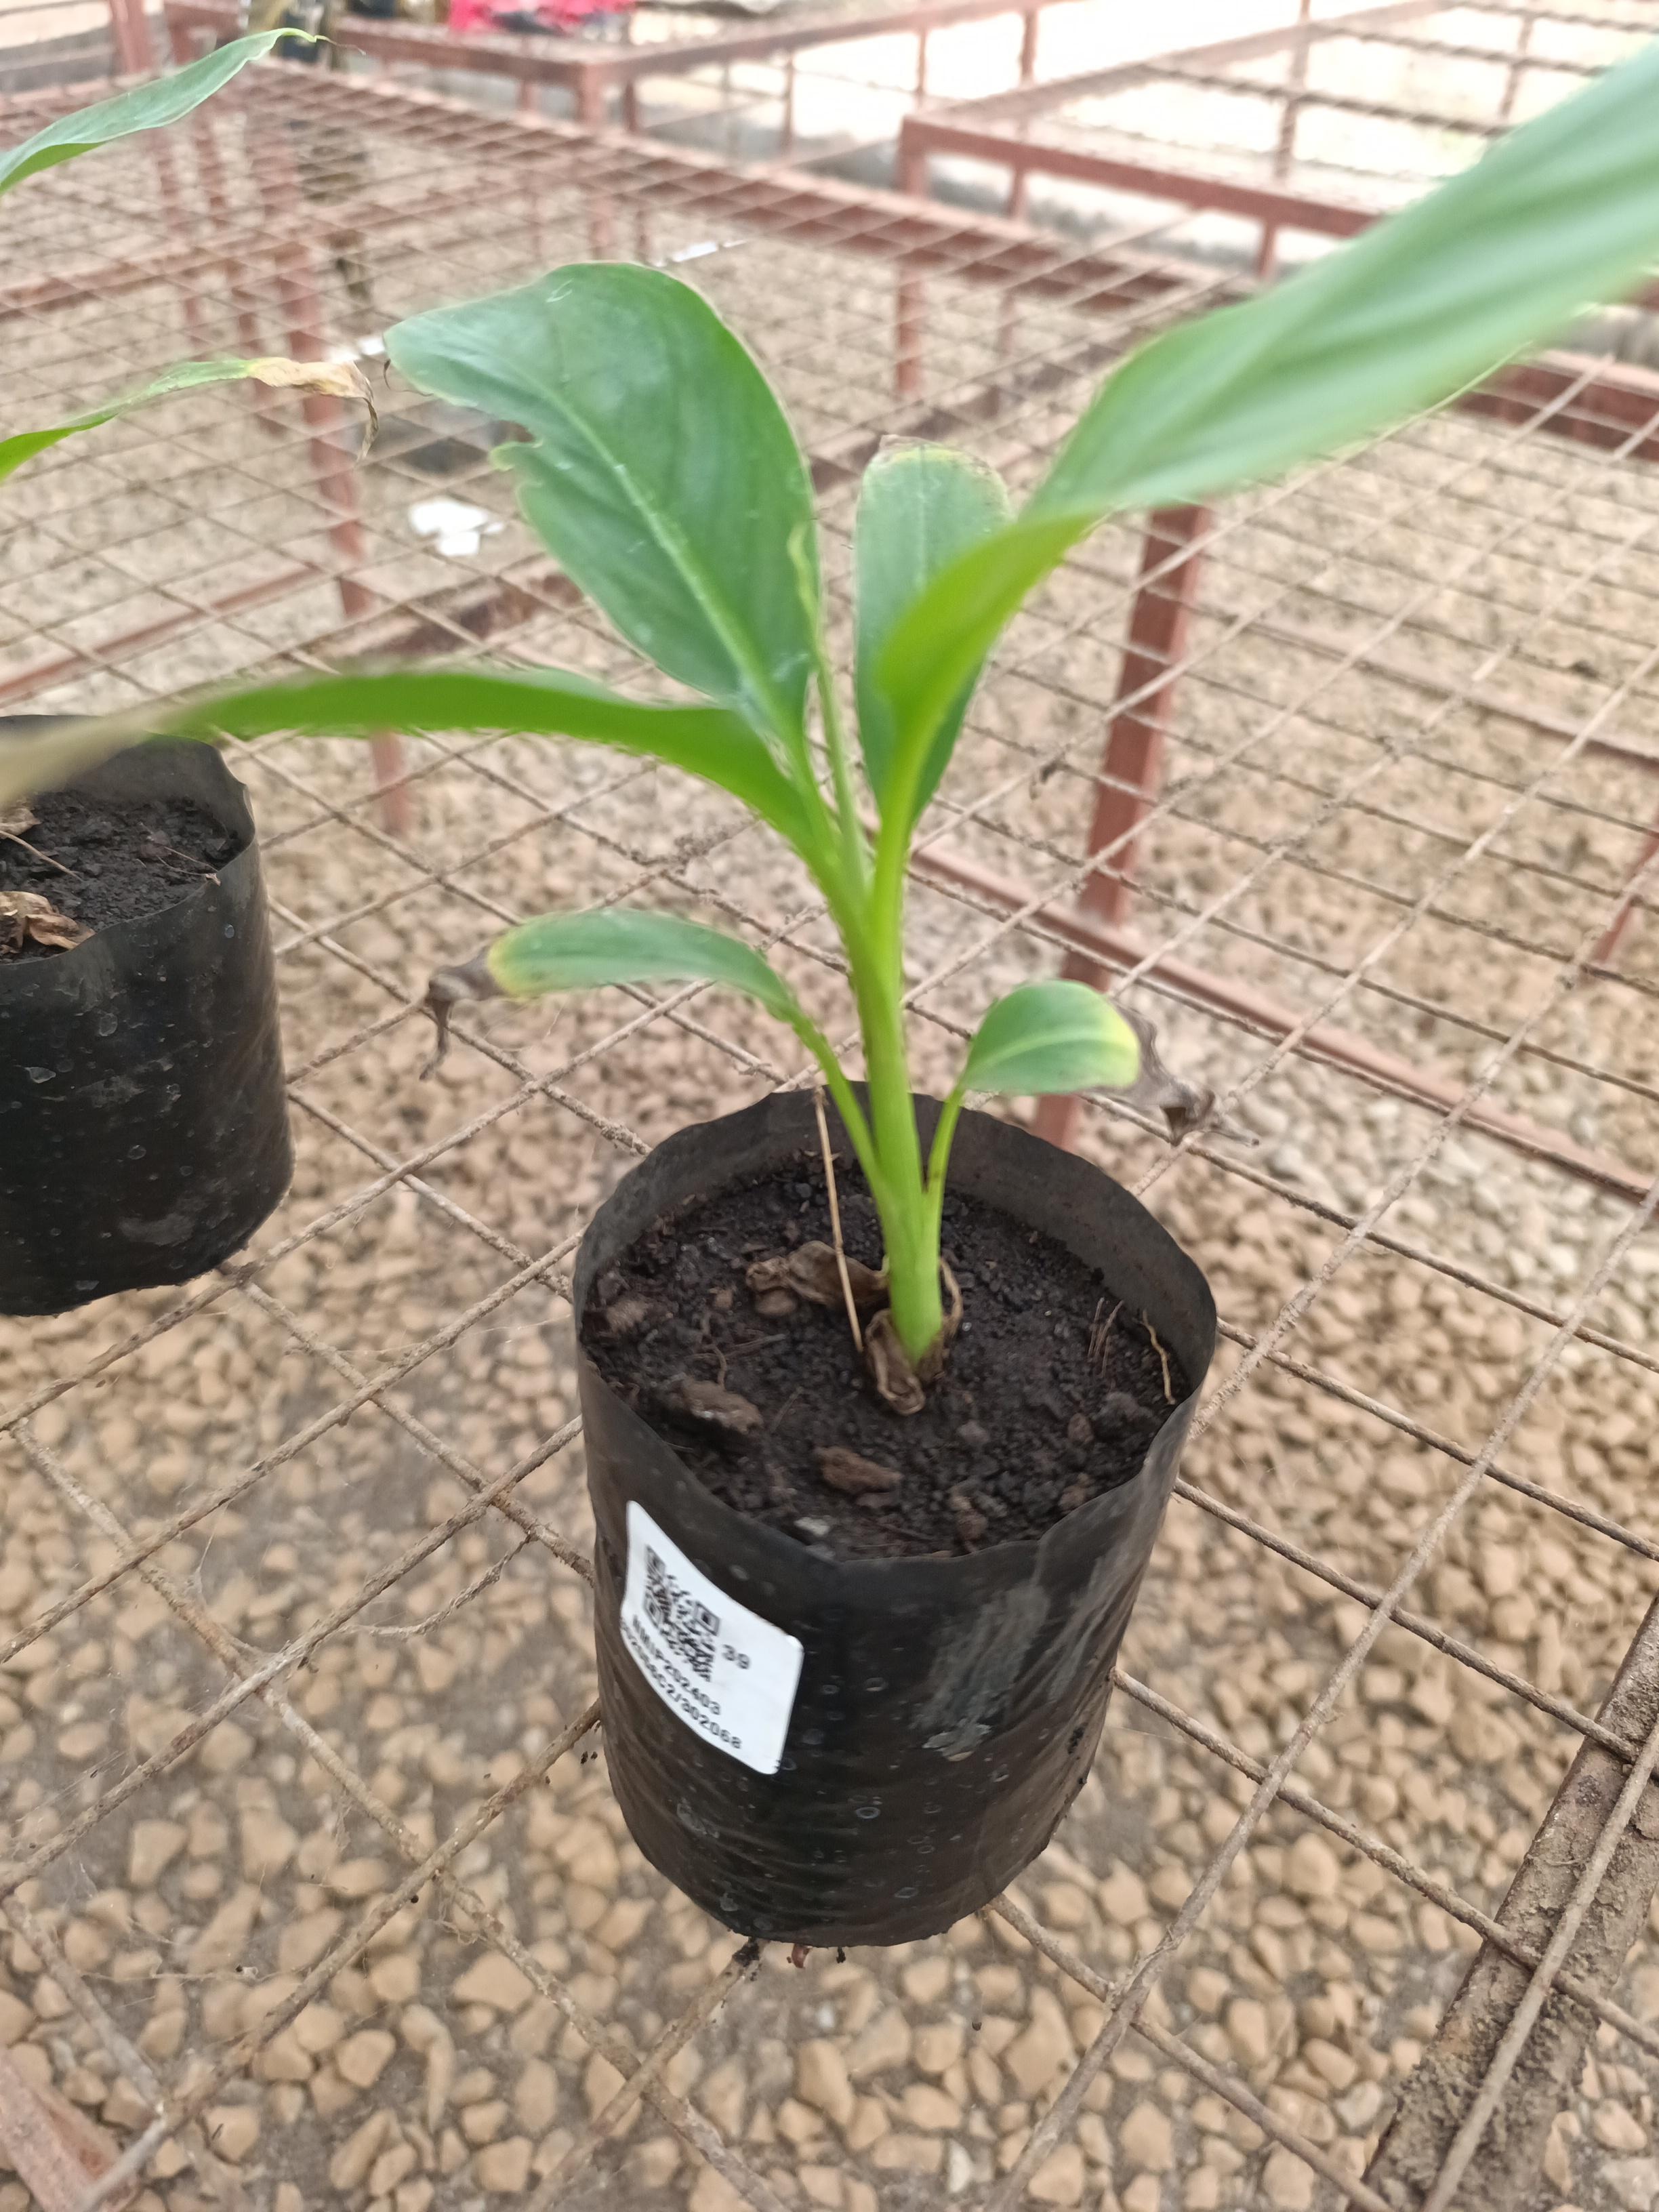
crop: banana
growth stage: vegetative
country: Tanzania
